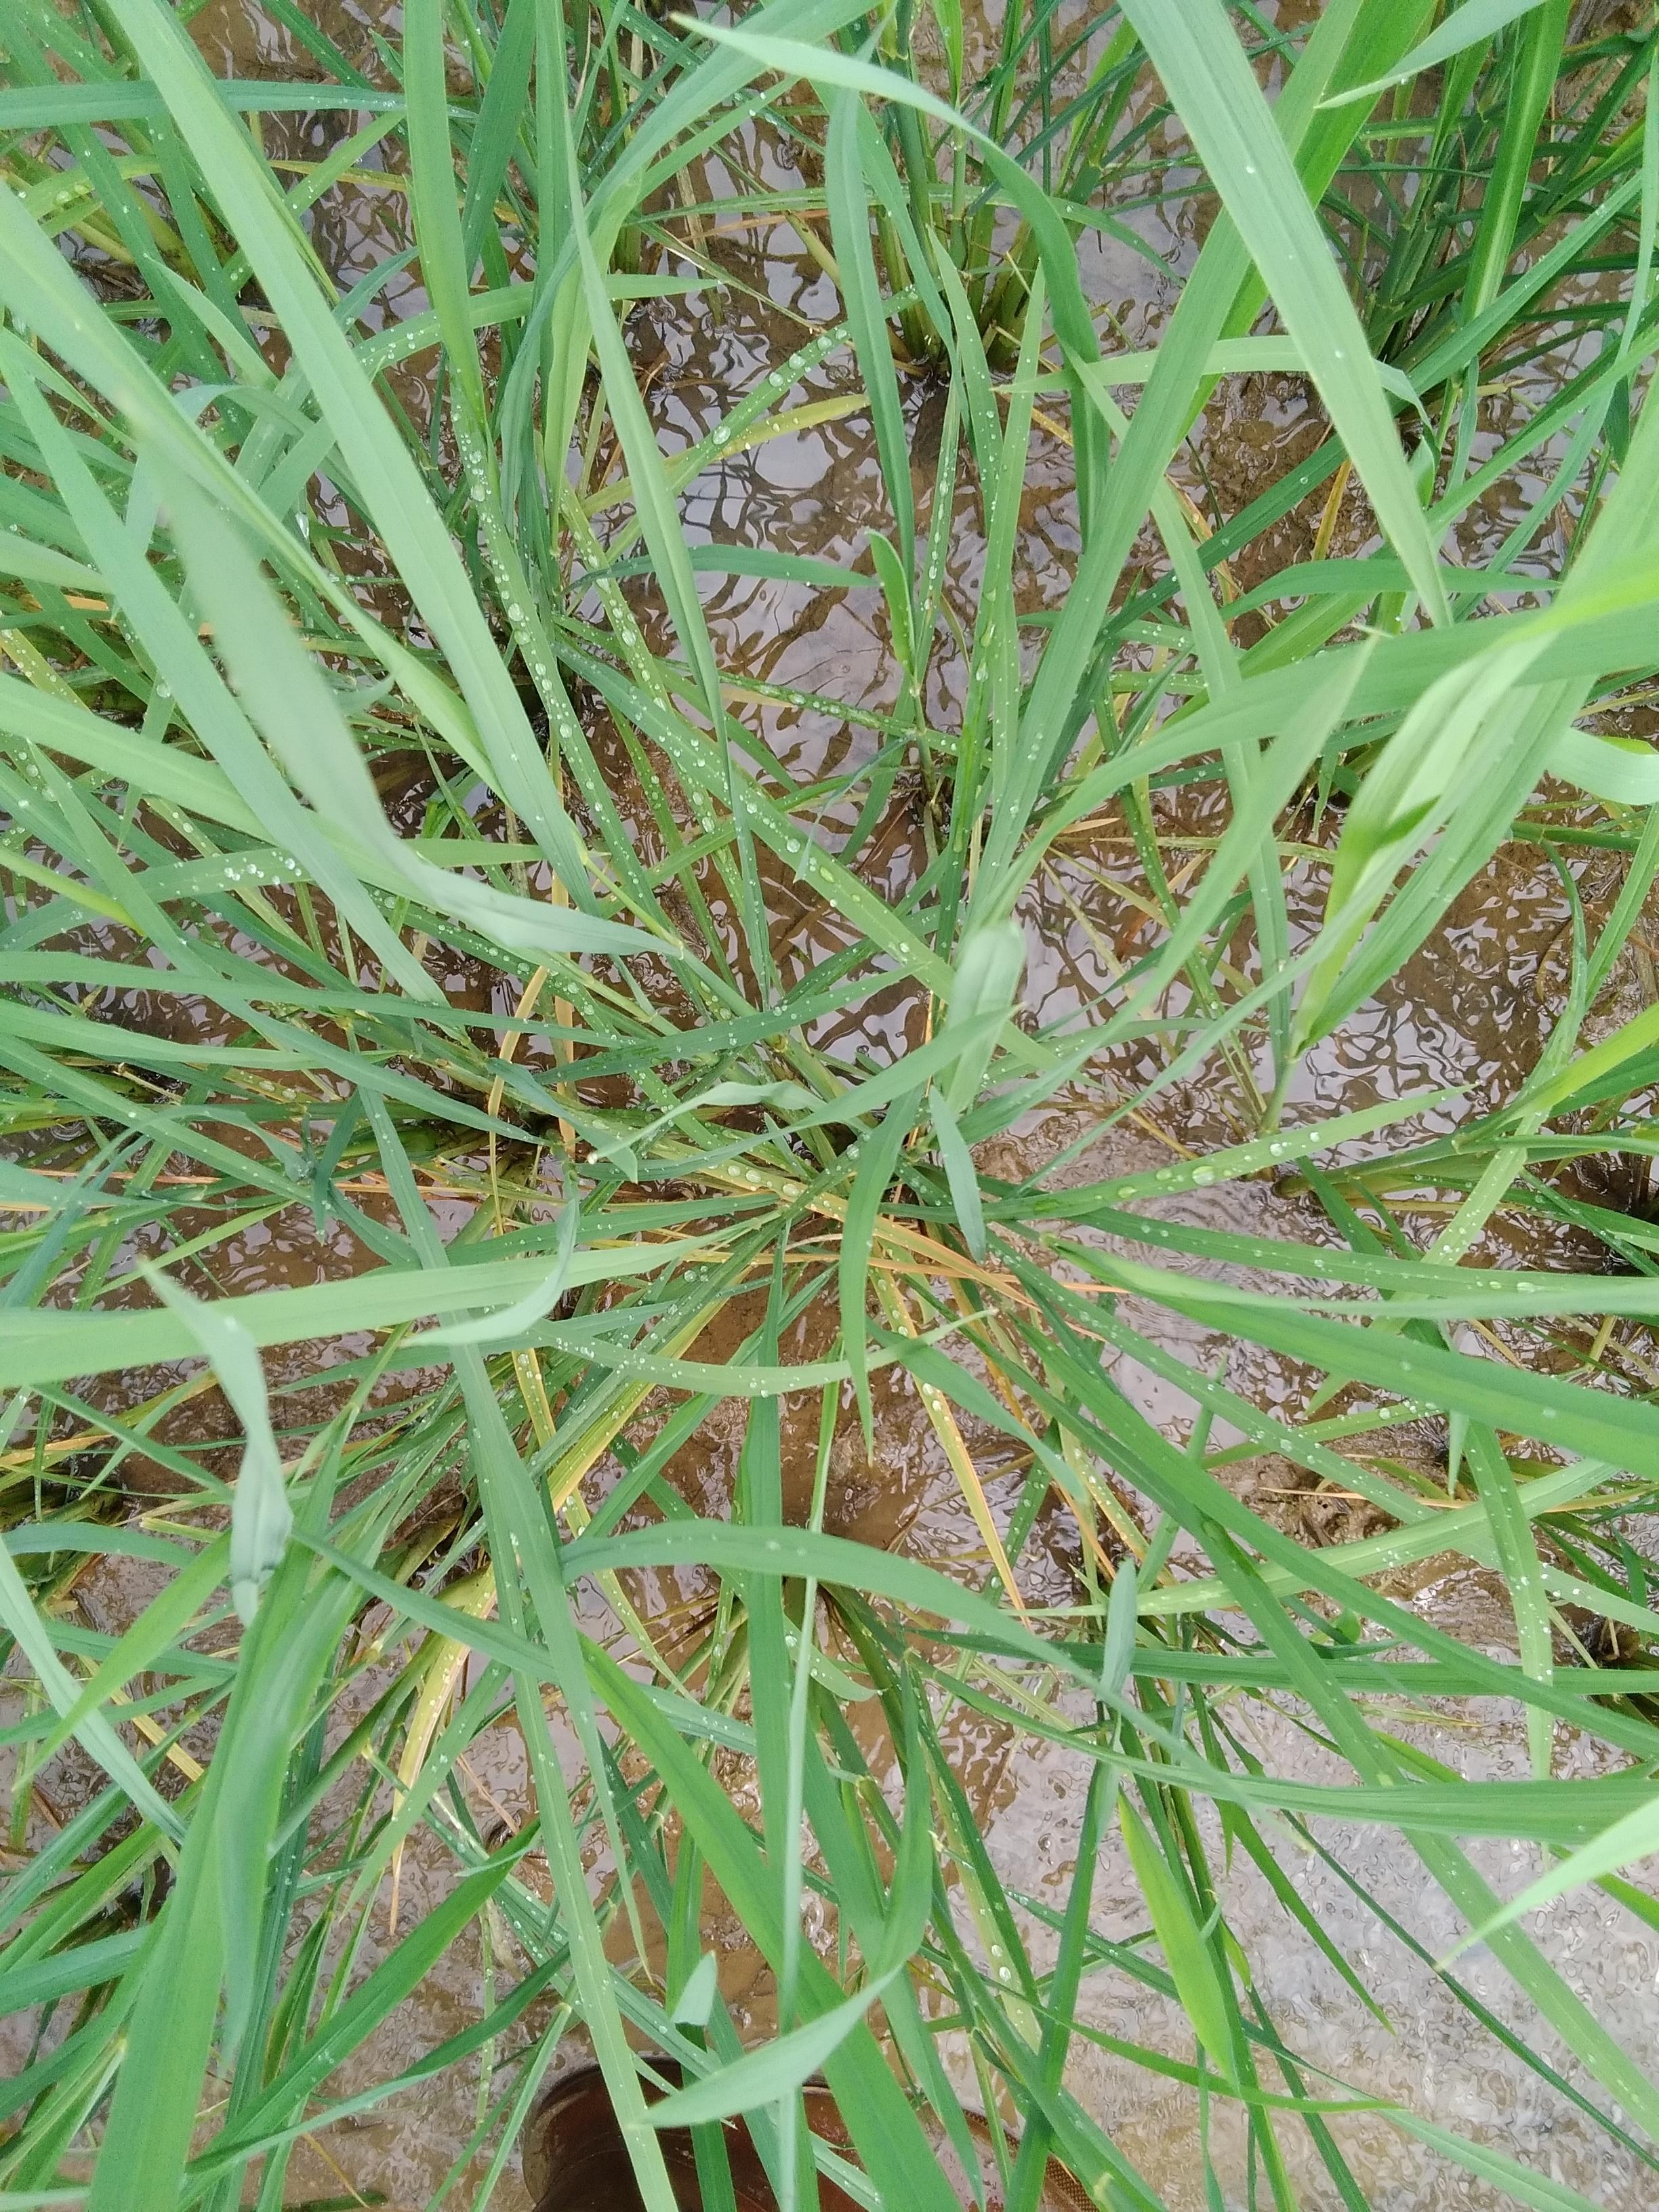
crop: rice
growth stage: elongation stem
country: Nigeria
